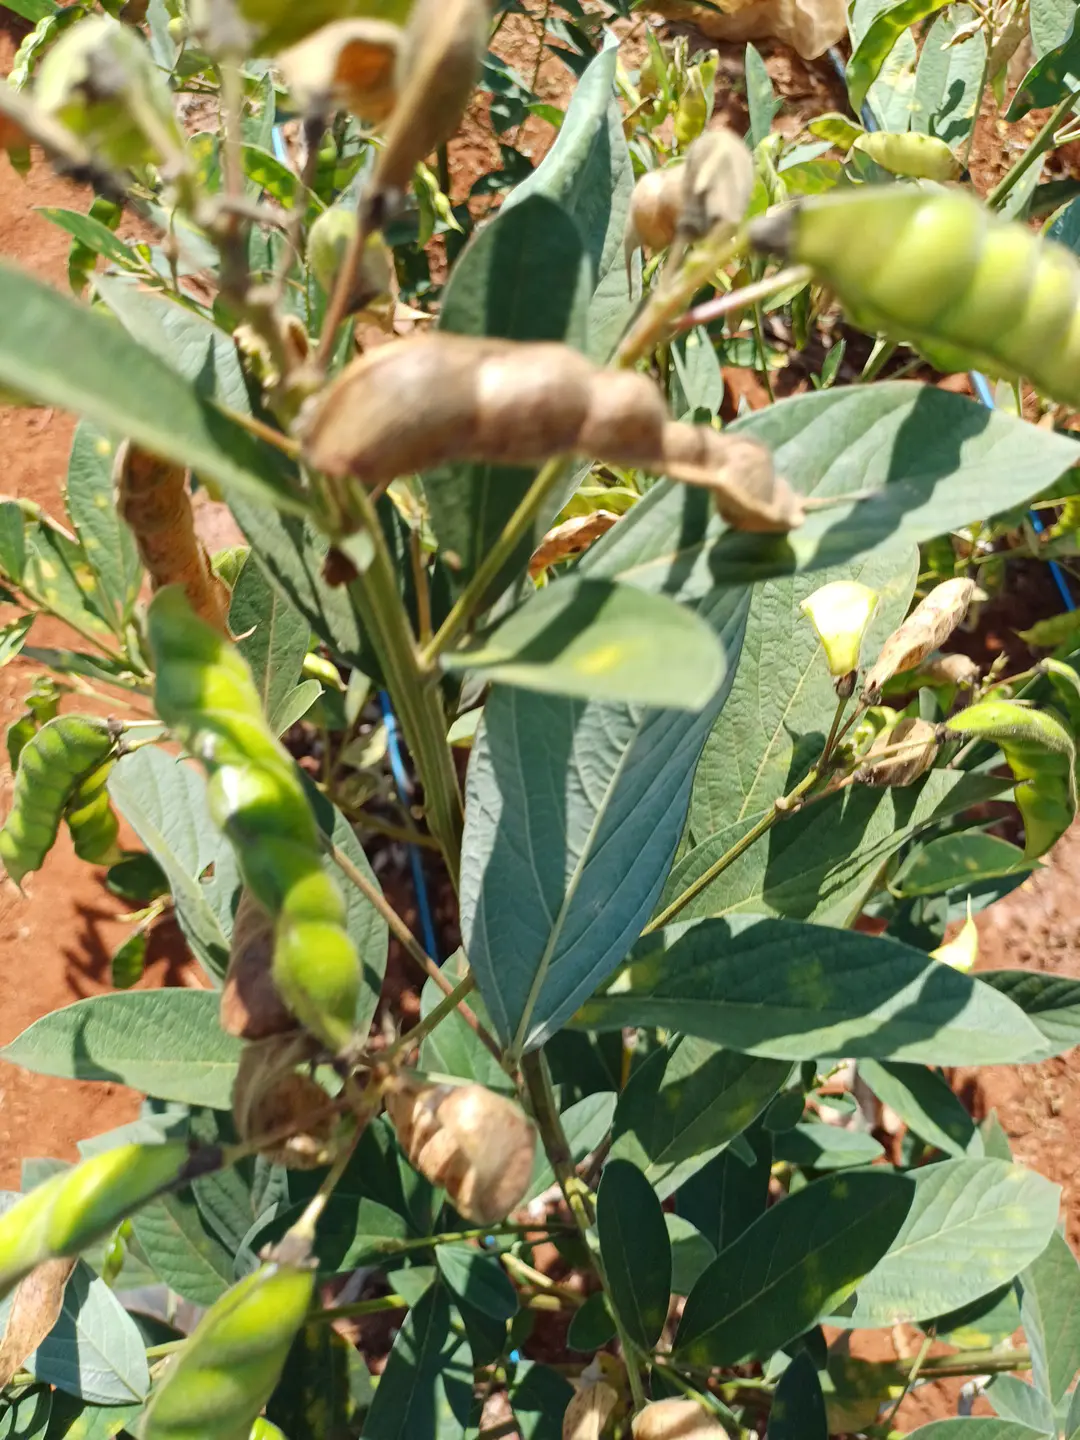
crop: pigeonpea
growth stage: development pod
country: Kenya
